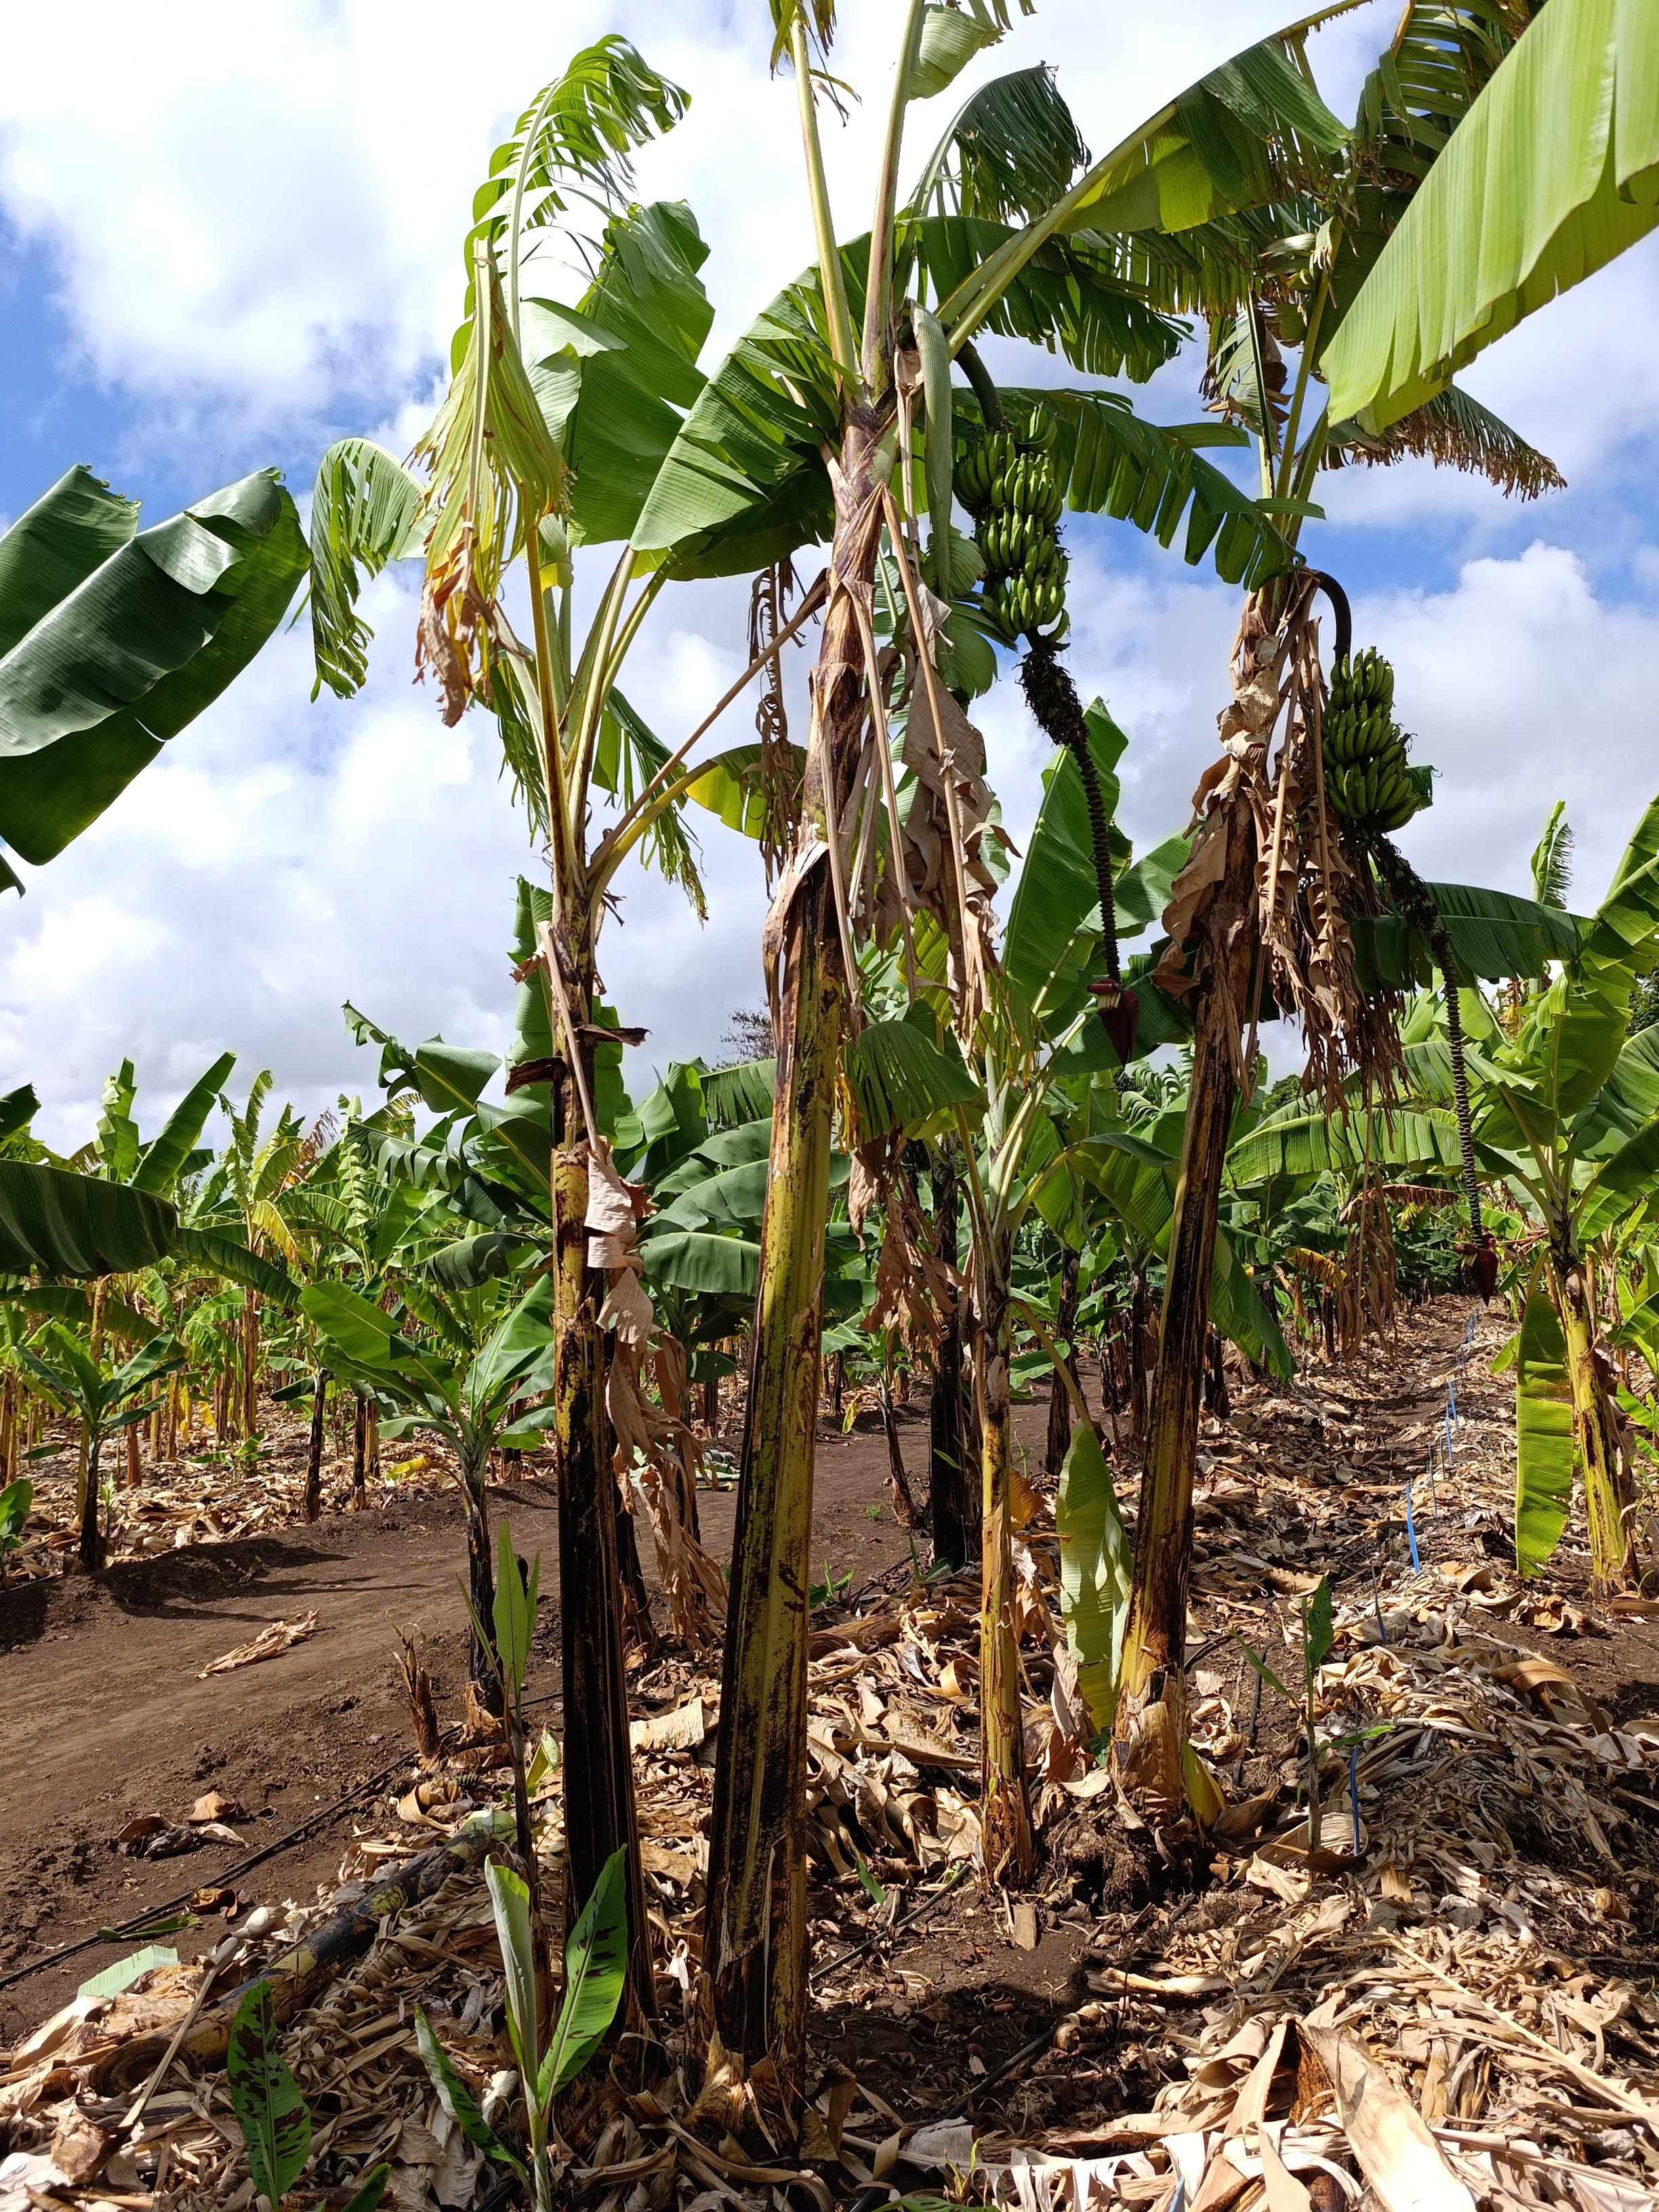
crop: banana
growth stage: development fruit
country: Tanzania
